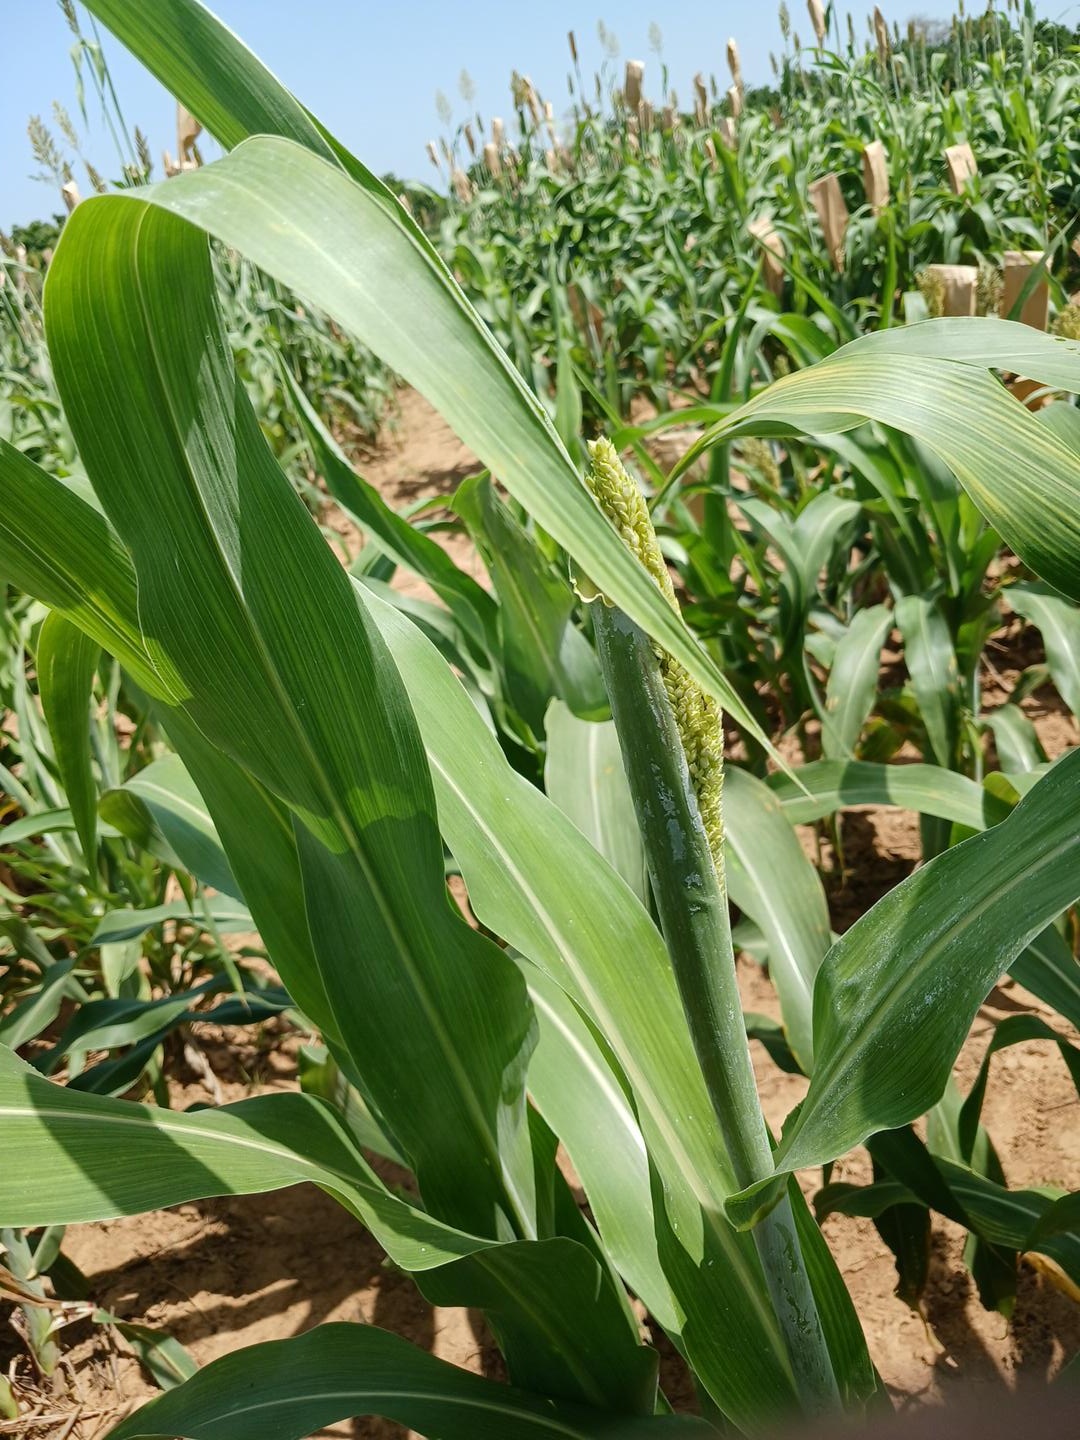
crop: sorghum
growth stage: heading tuber
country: Senegal
